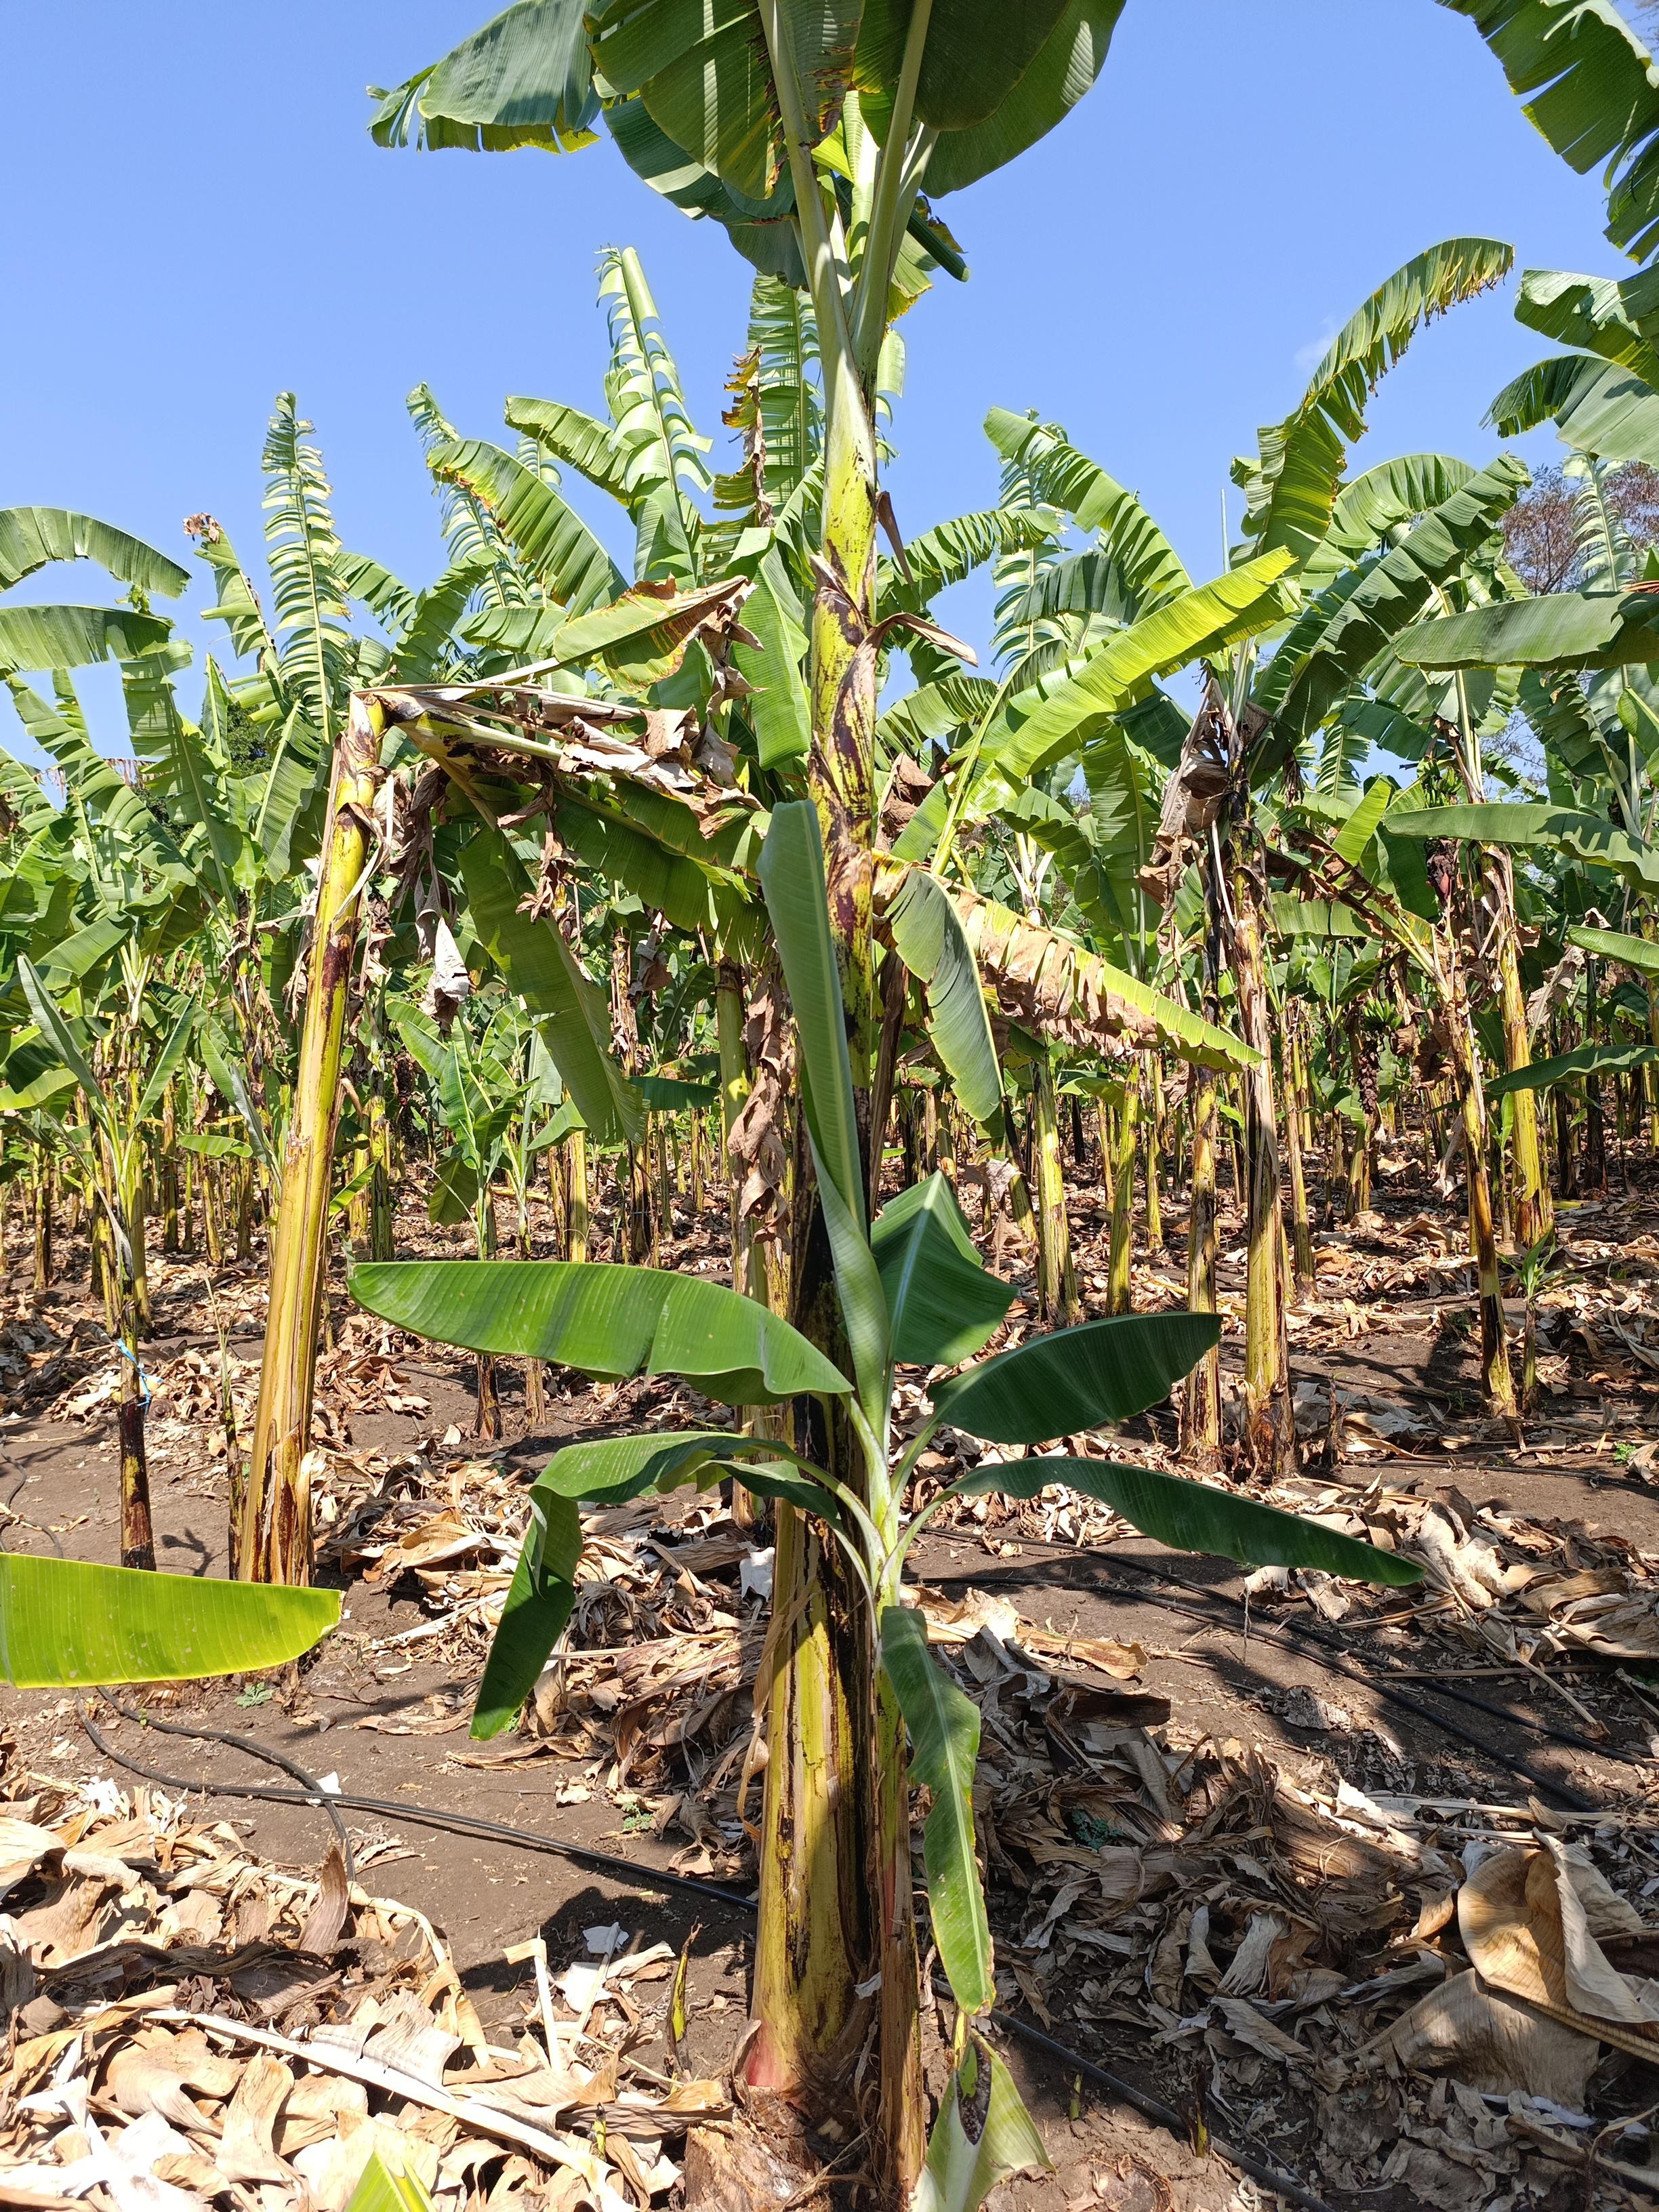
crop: banana
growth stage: vegetative
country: Tanzania
